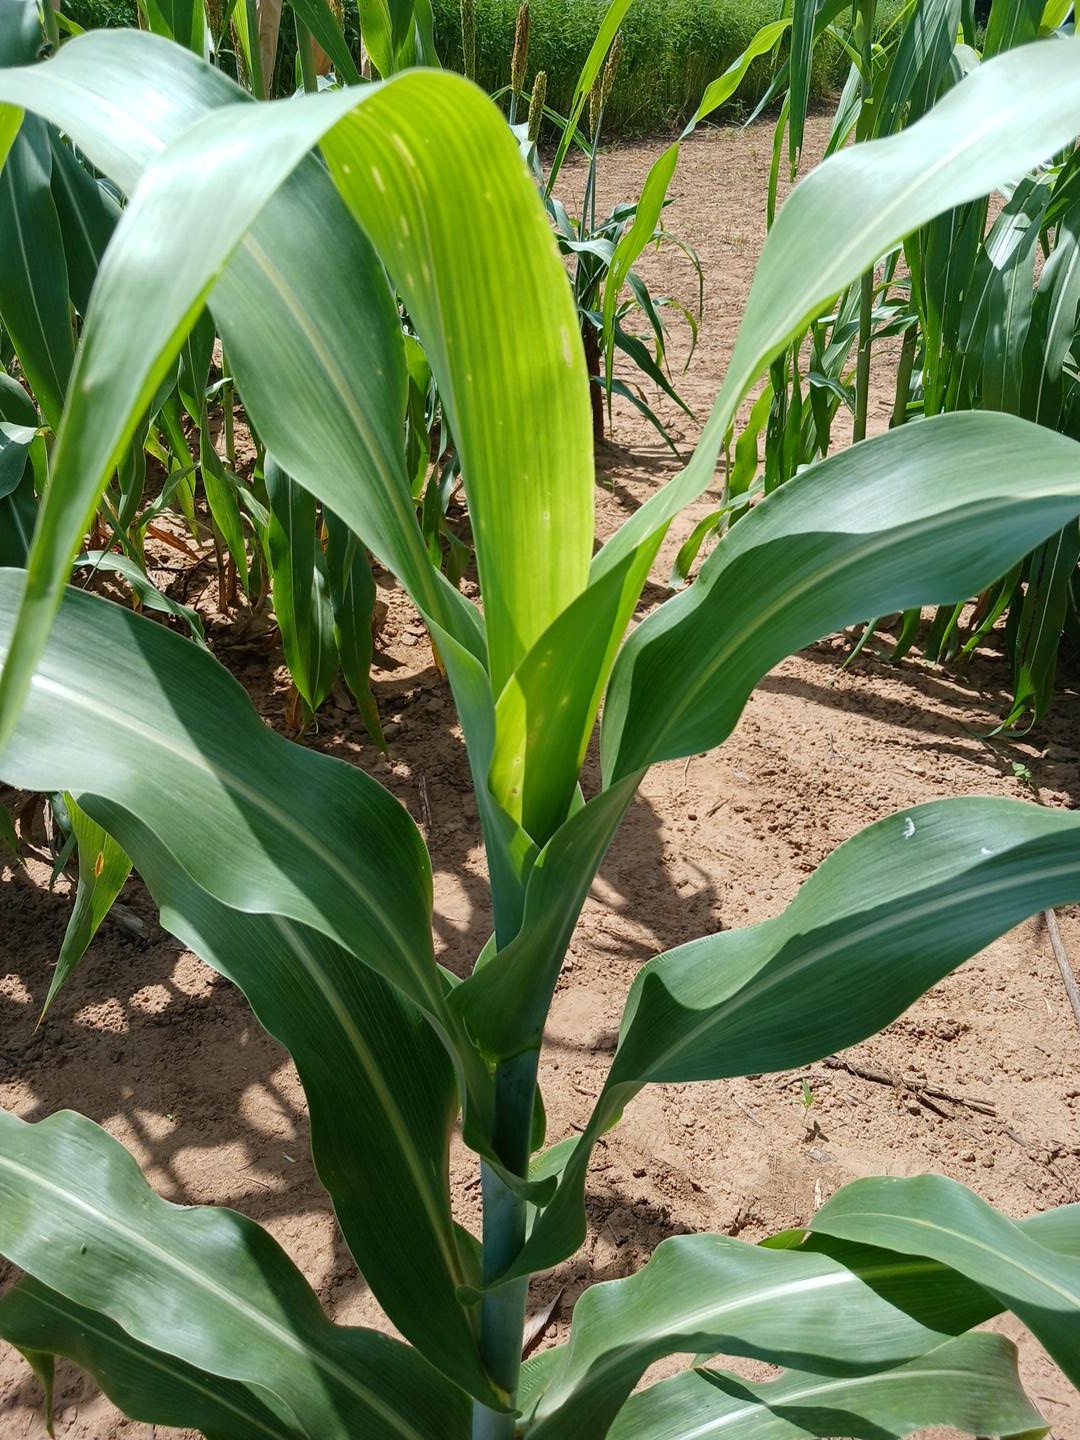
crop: sorghum
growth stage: heading tuber
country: Senegal
